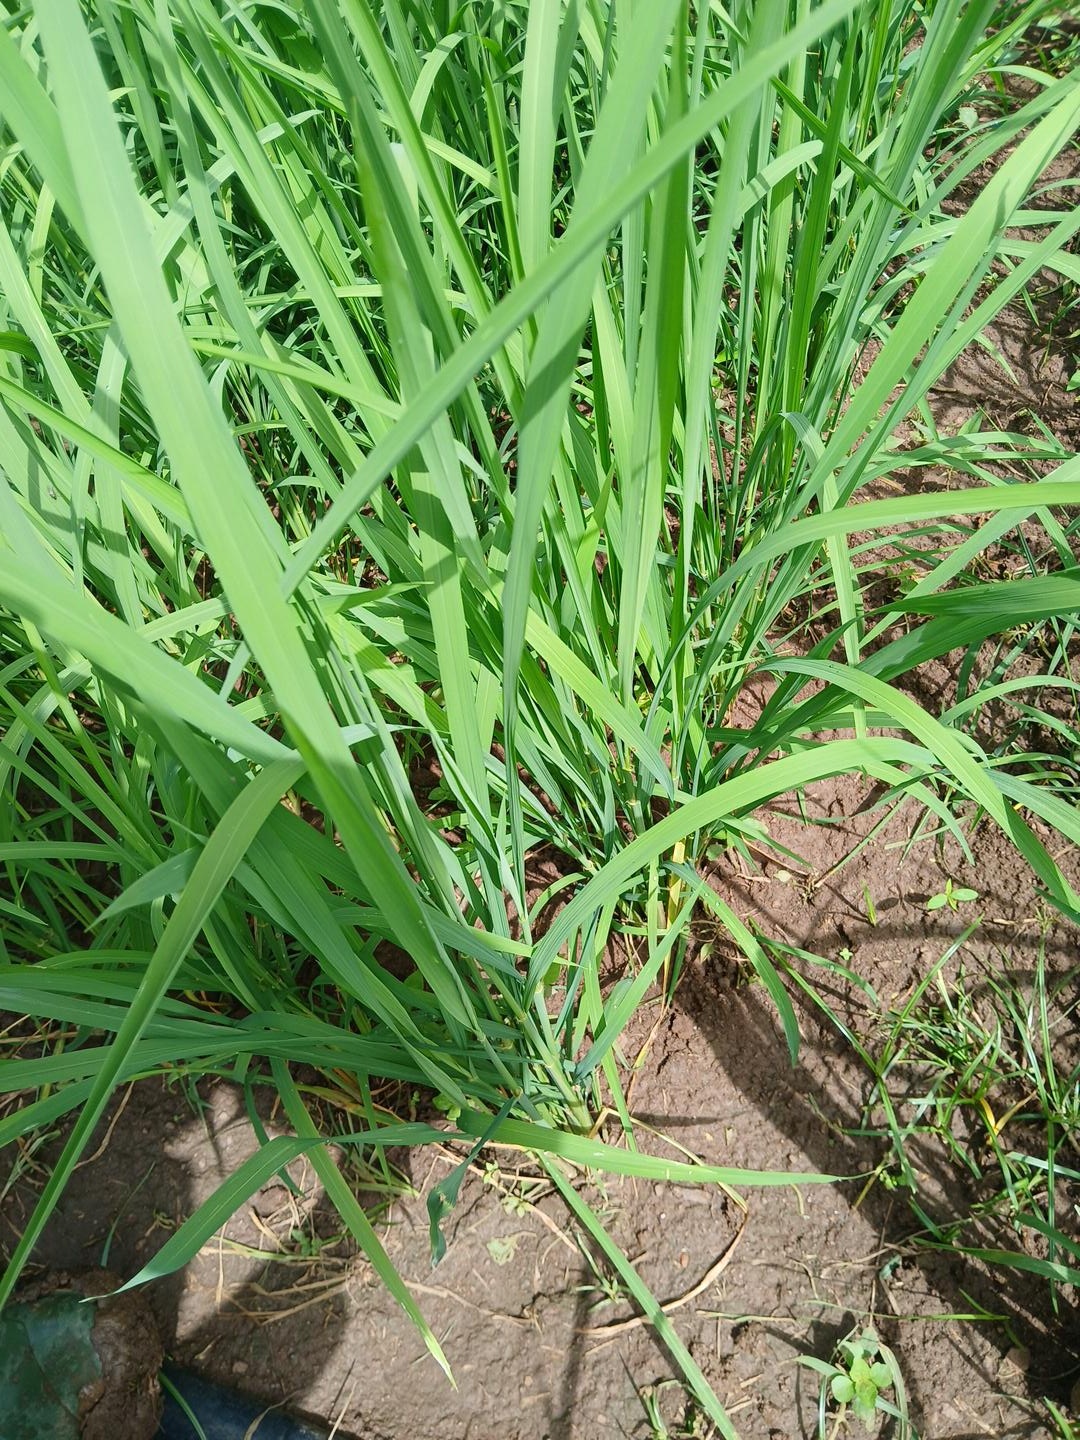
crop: rice
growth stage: elongation stem
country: Côte d'Ivoire
